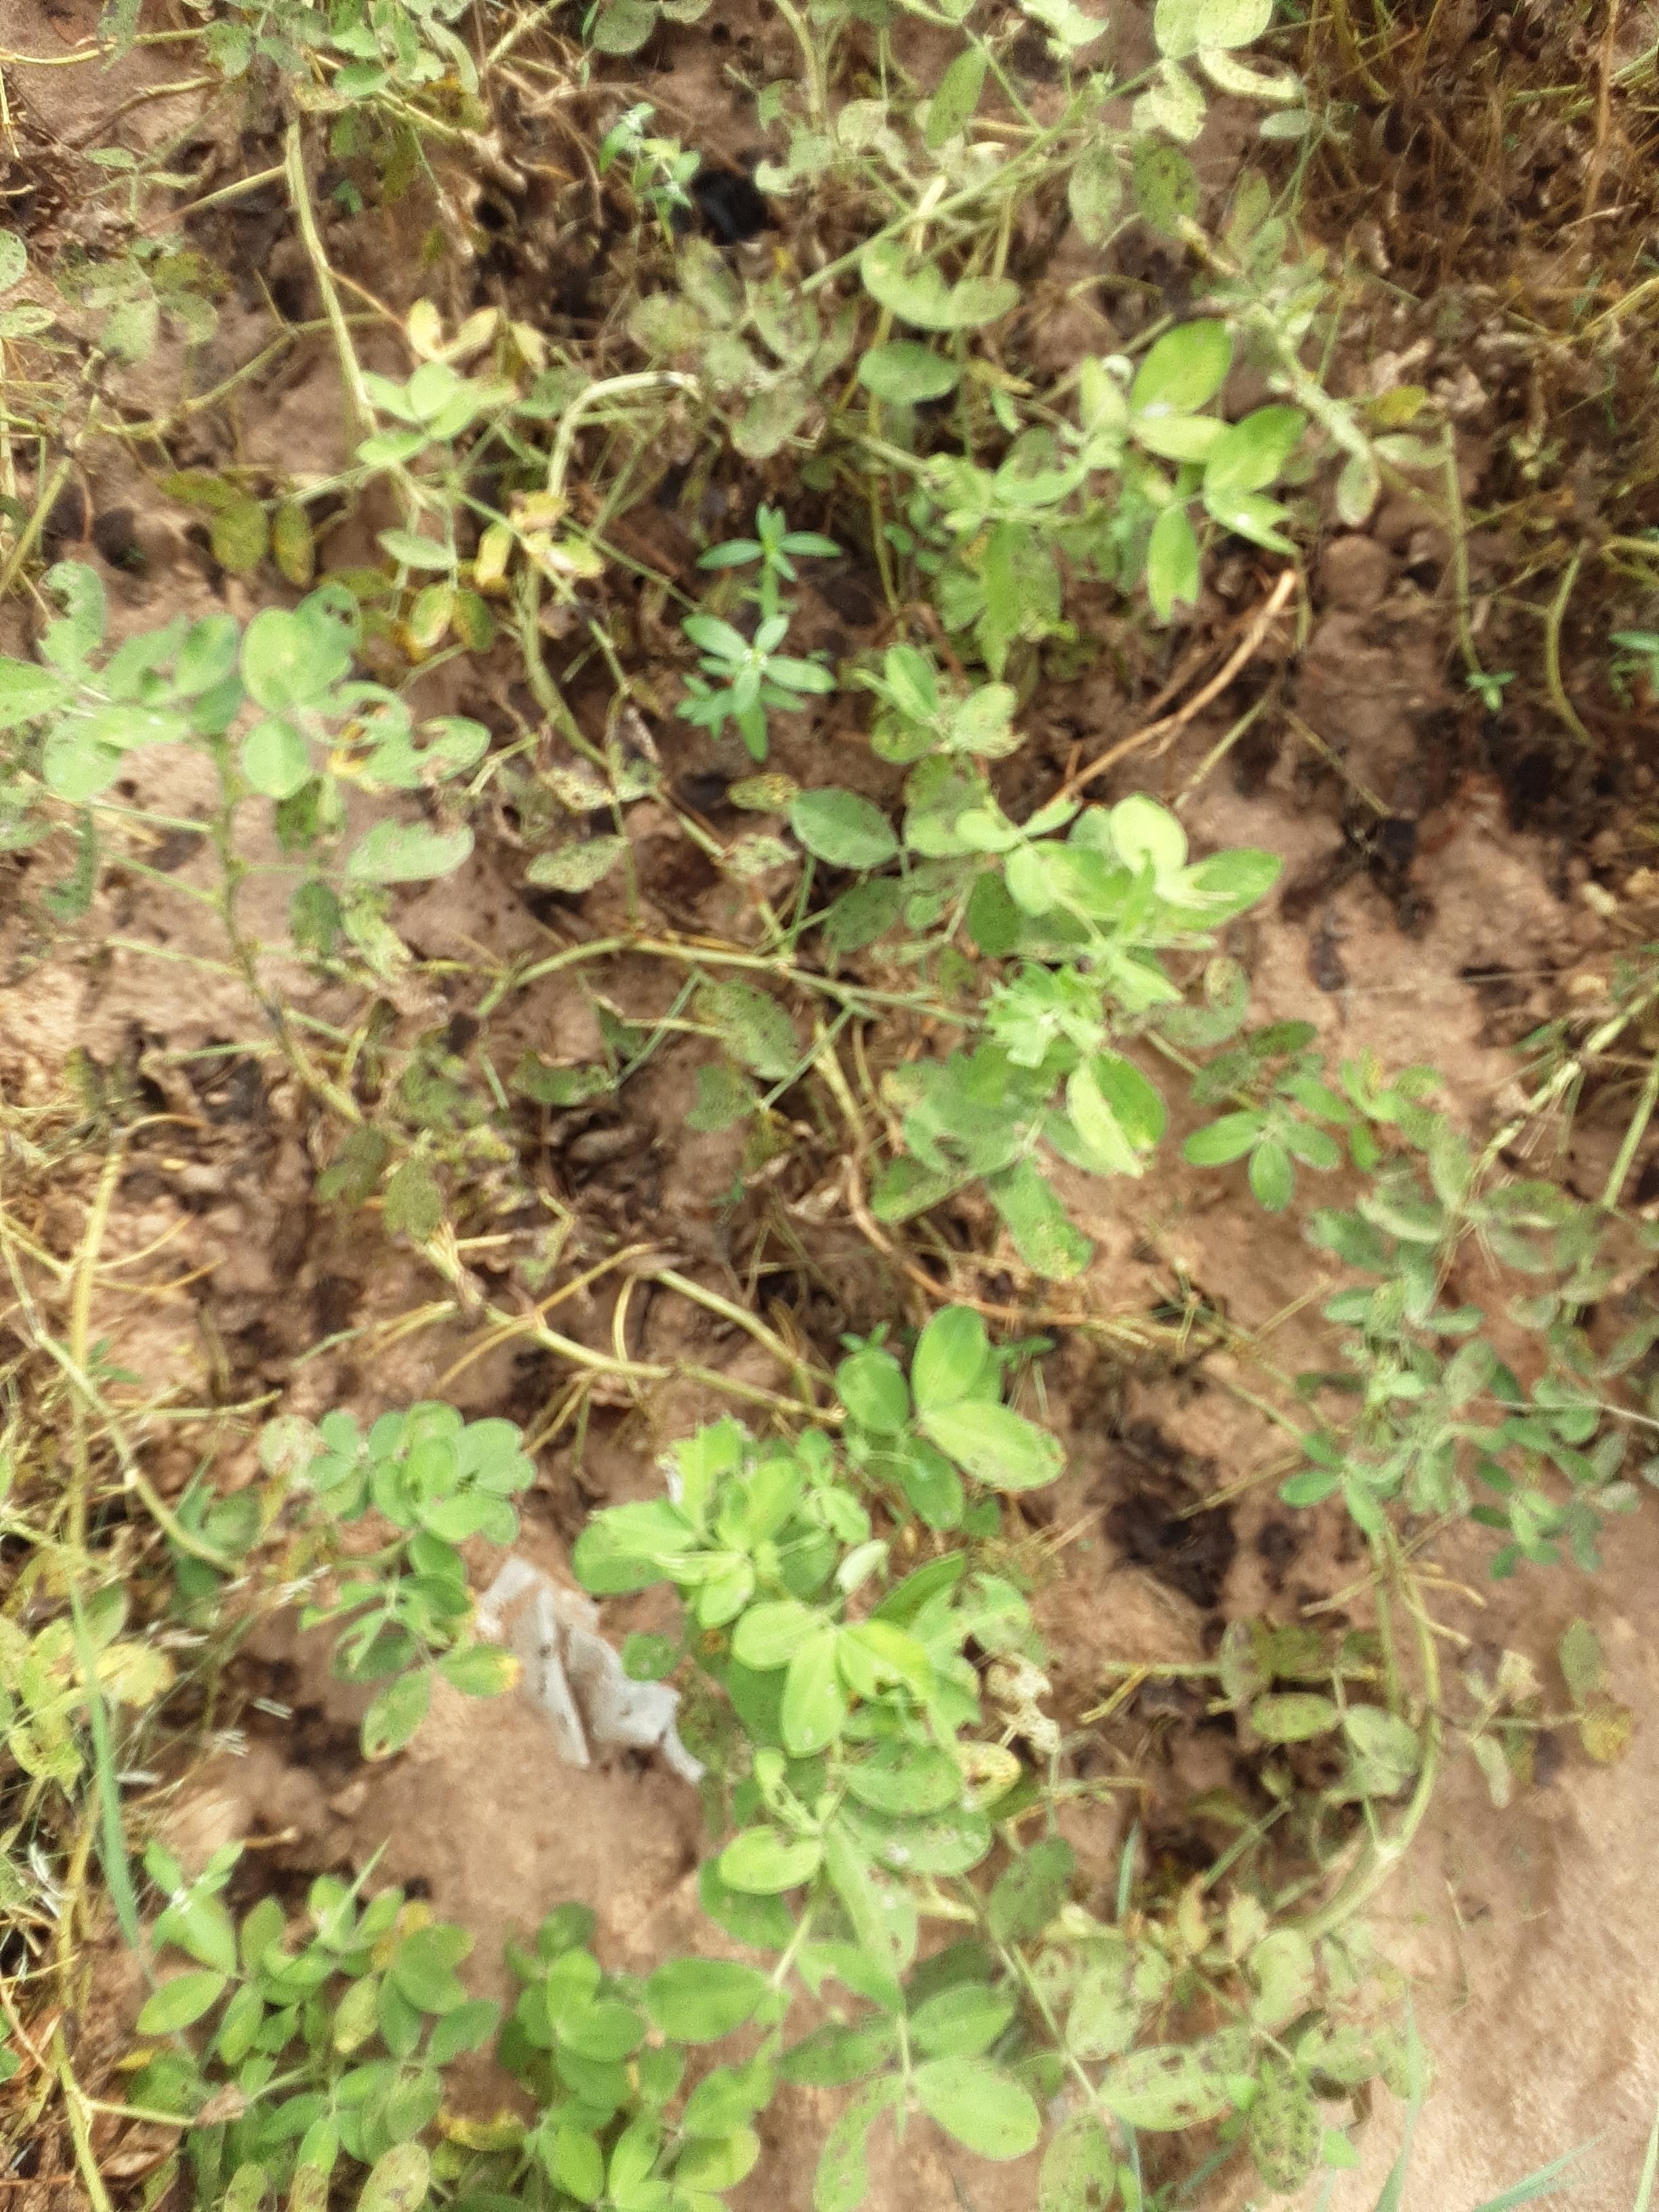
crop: groundnut
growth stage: flowering
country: Senegal
